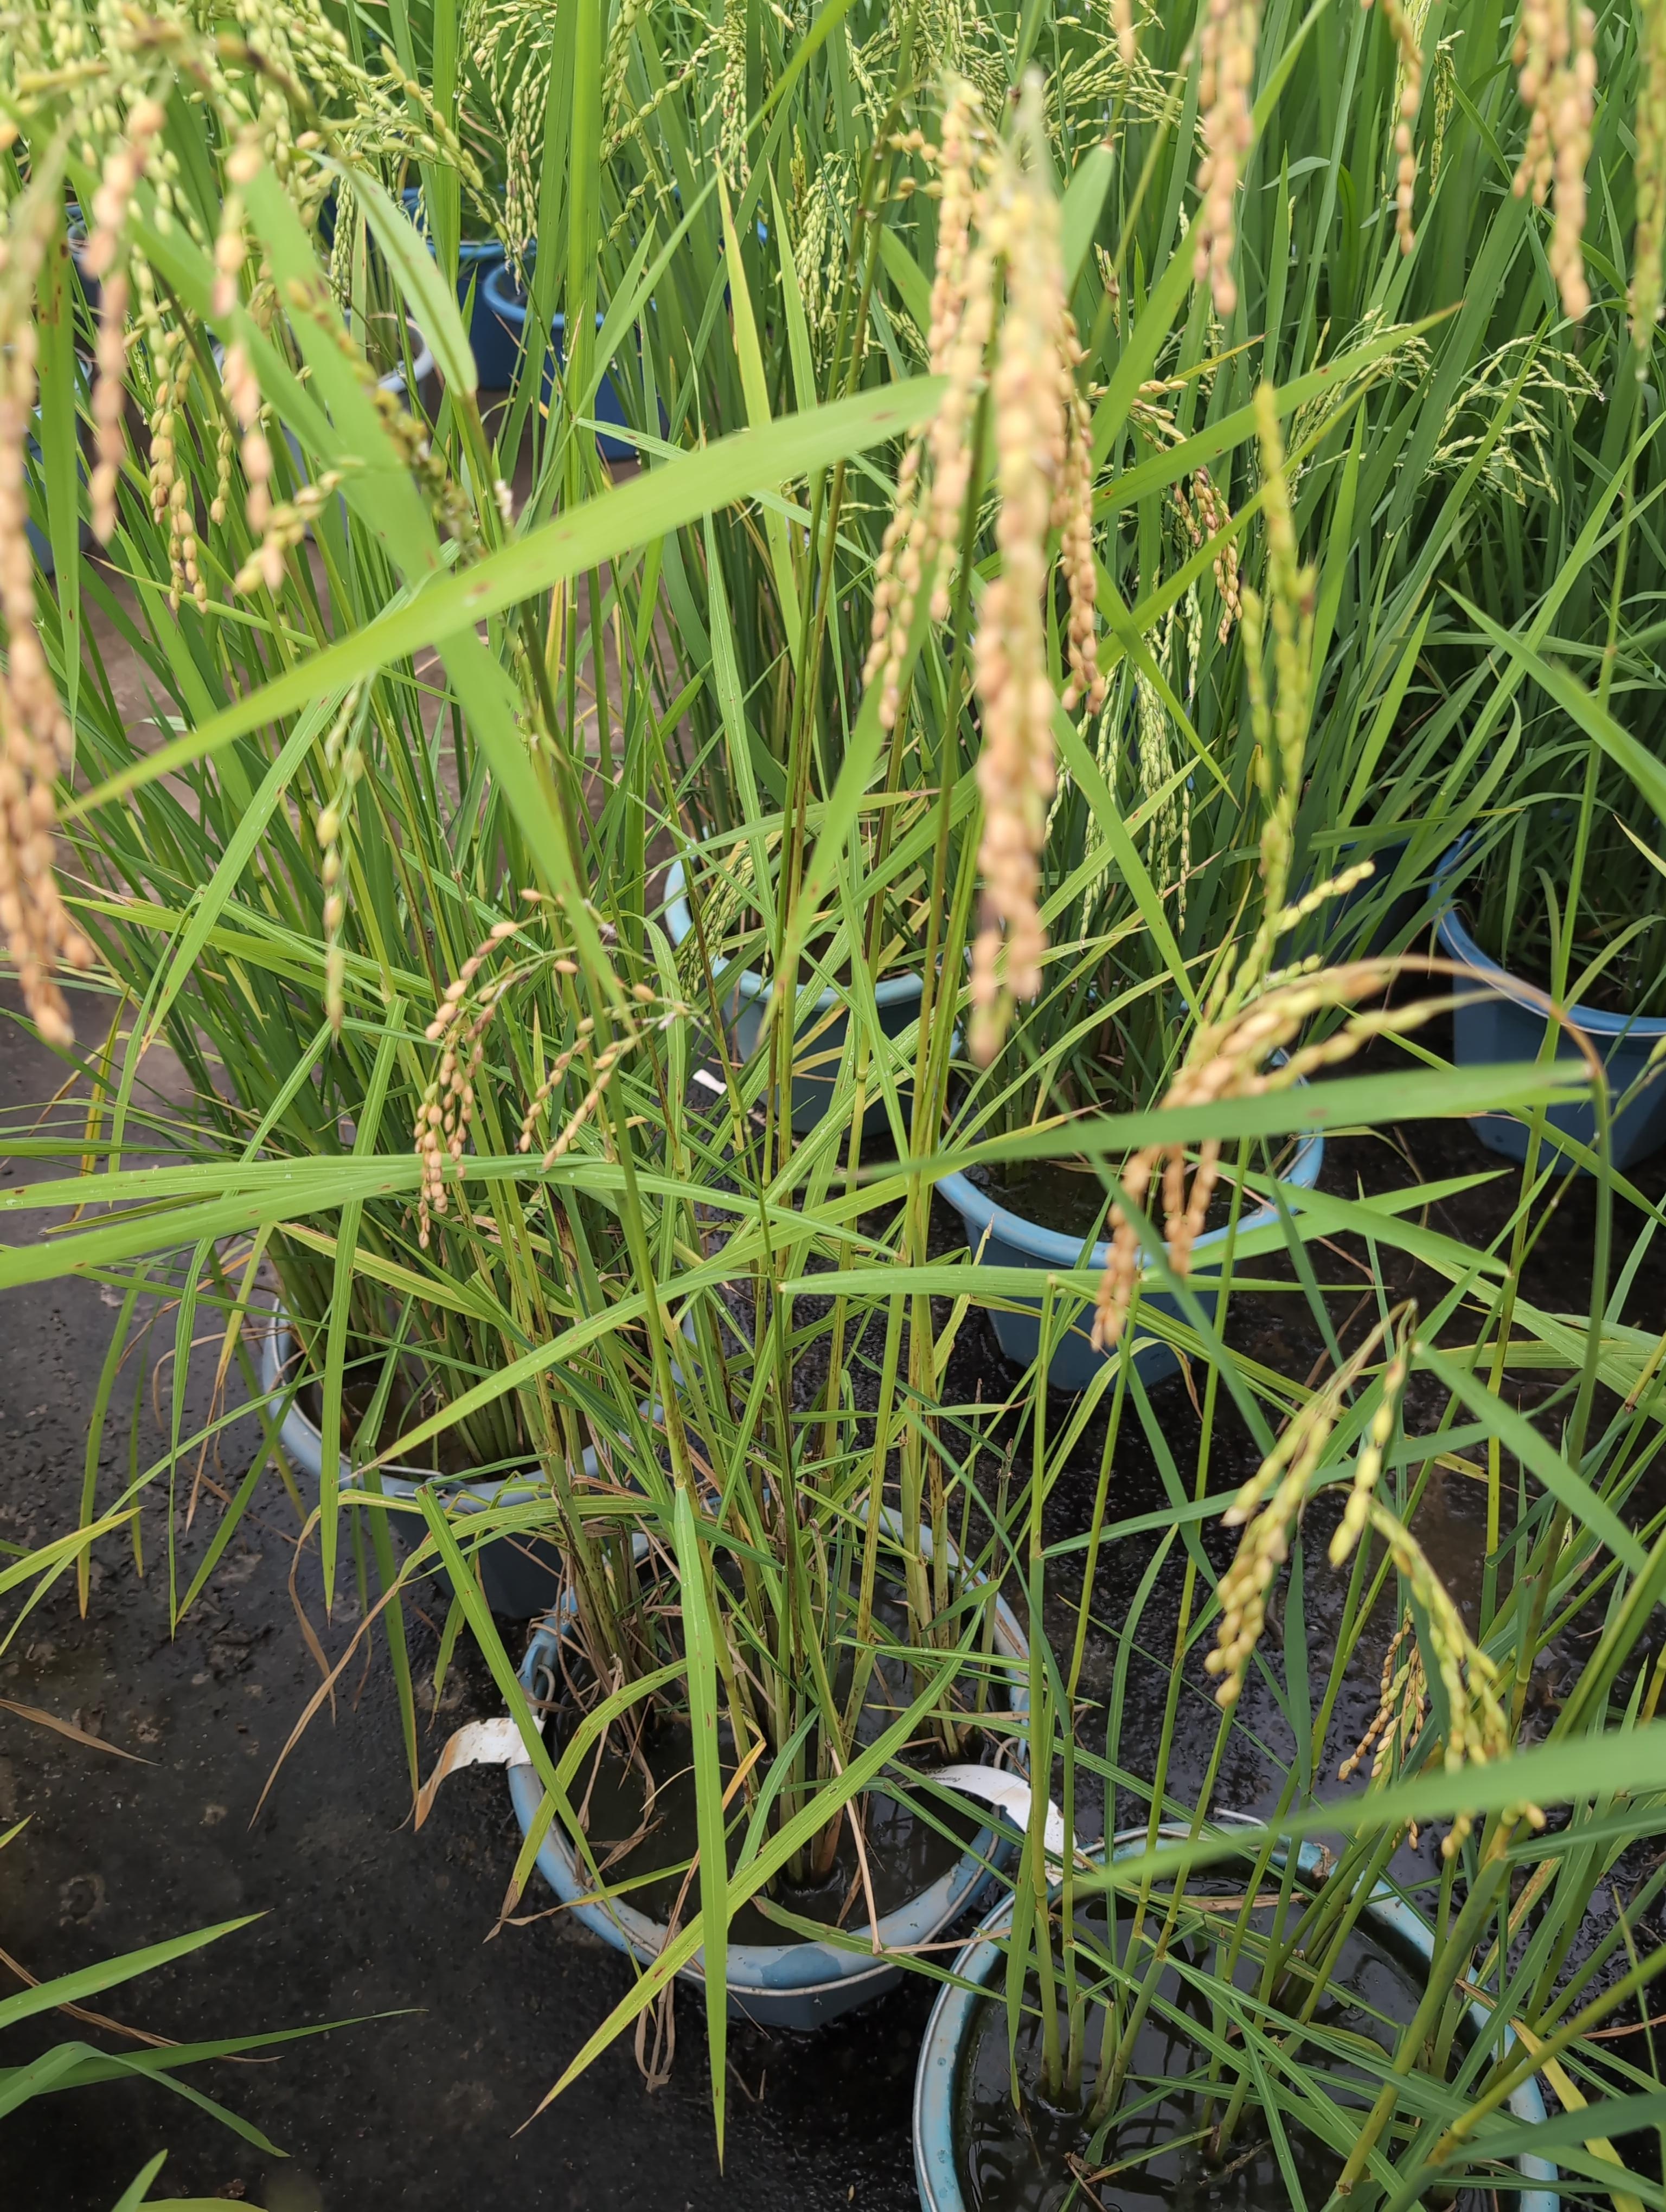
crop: rice
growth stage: ripe watery
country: Côte d'Ivoire
